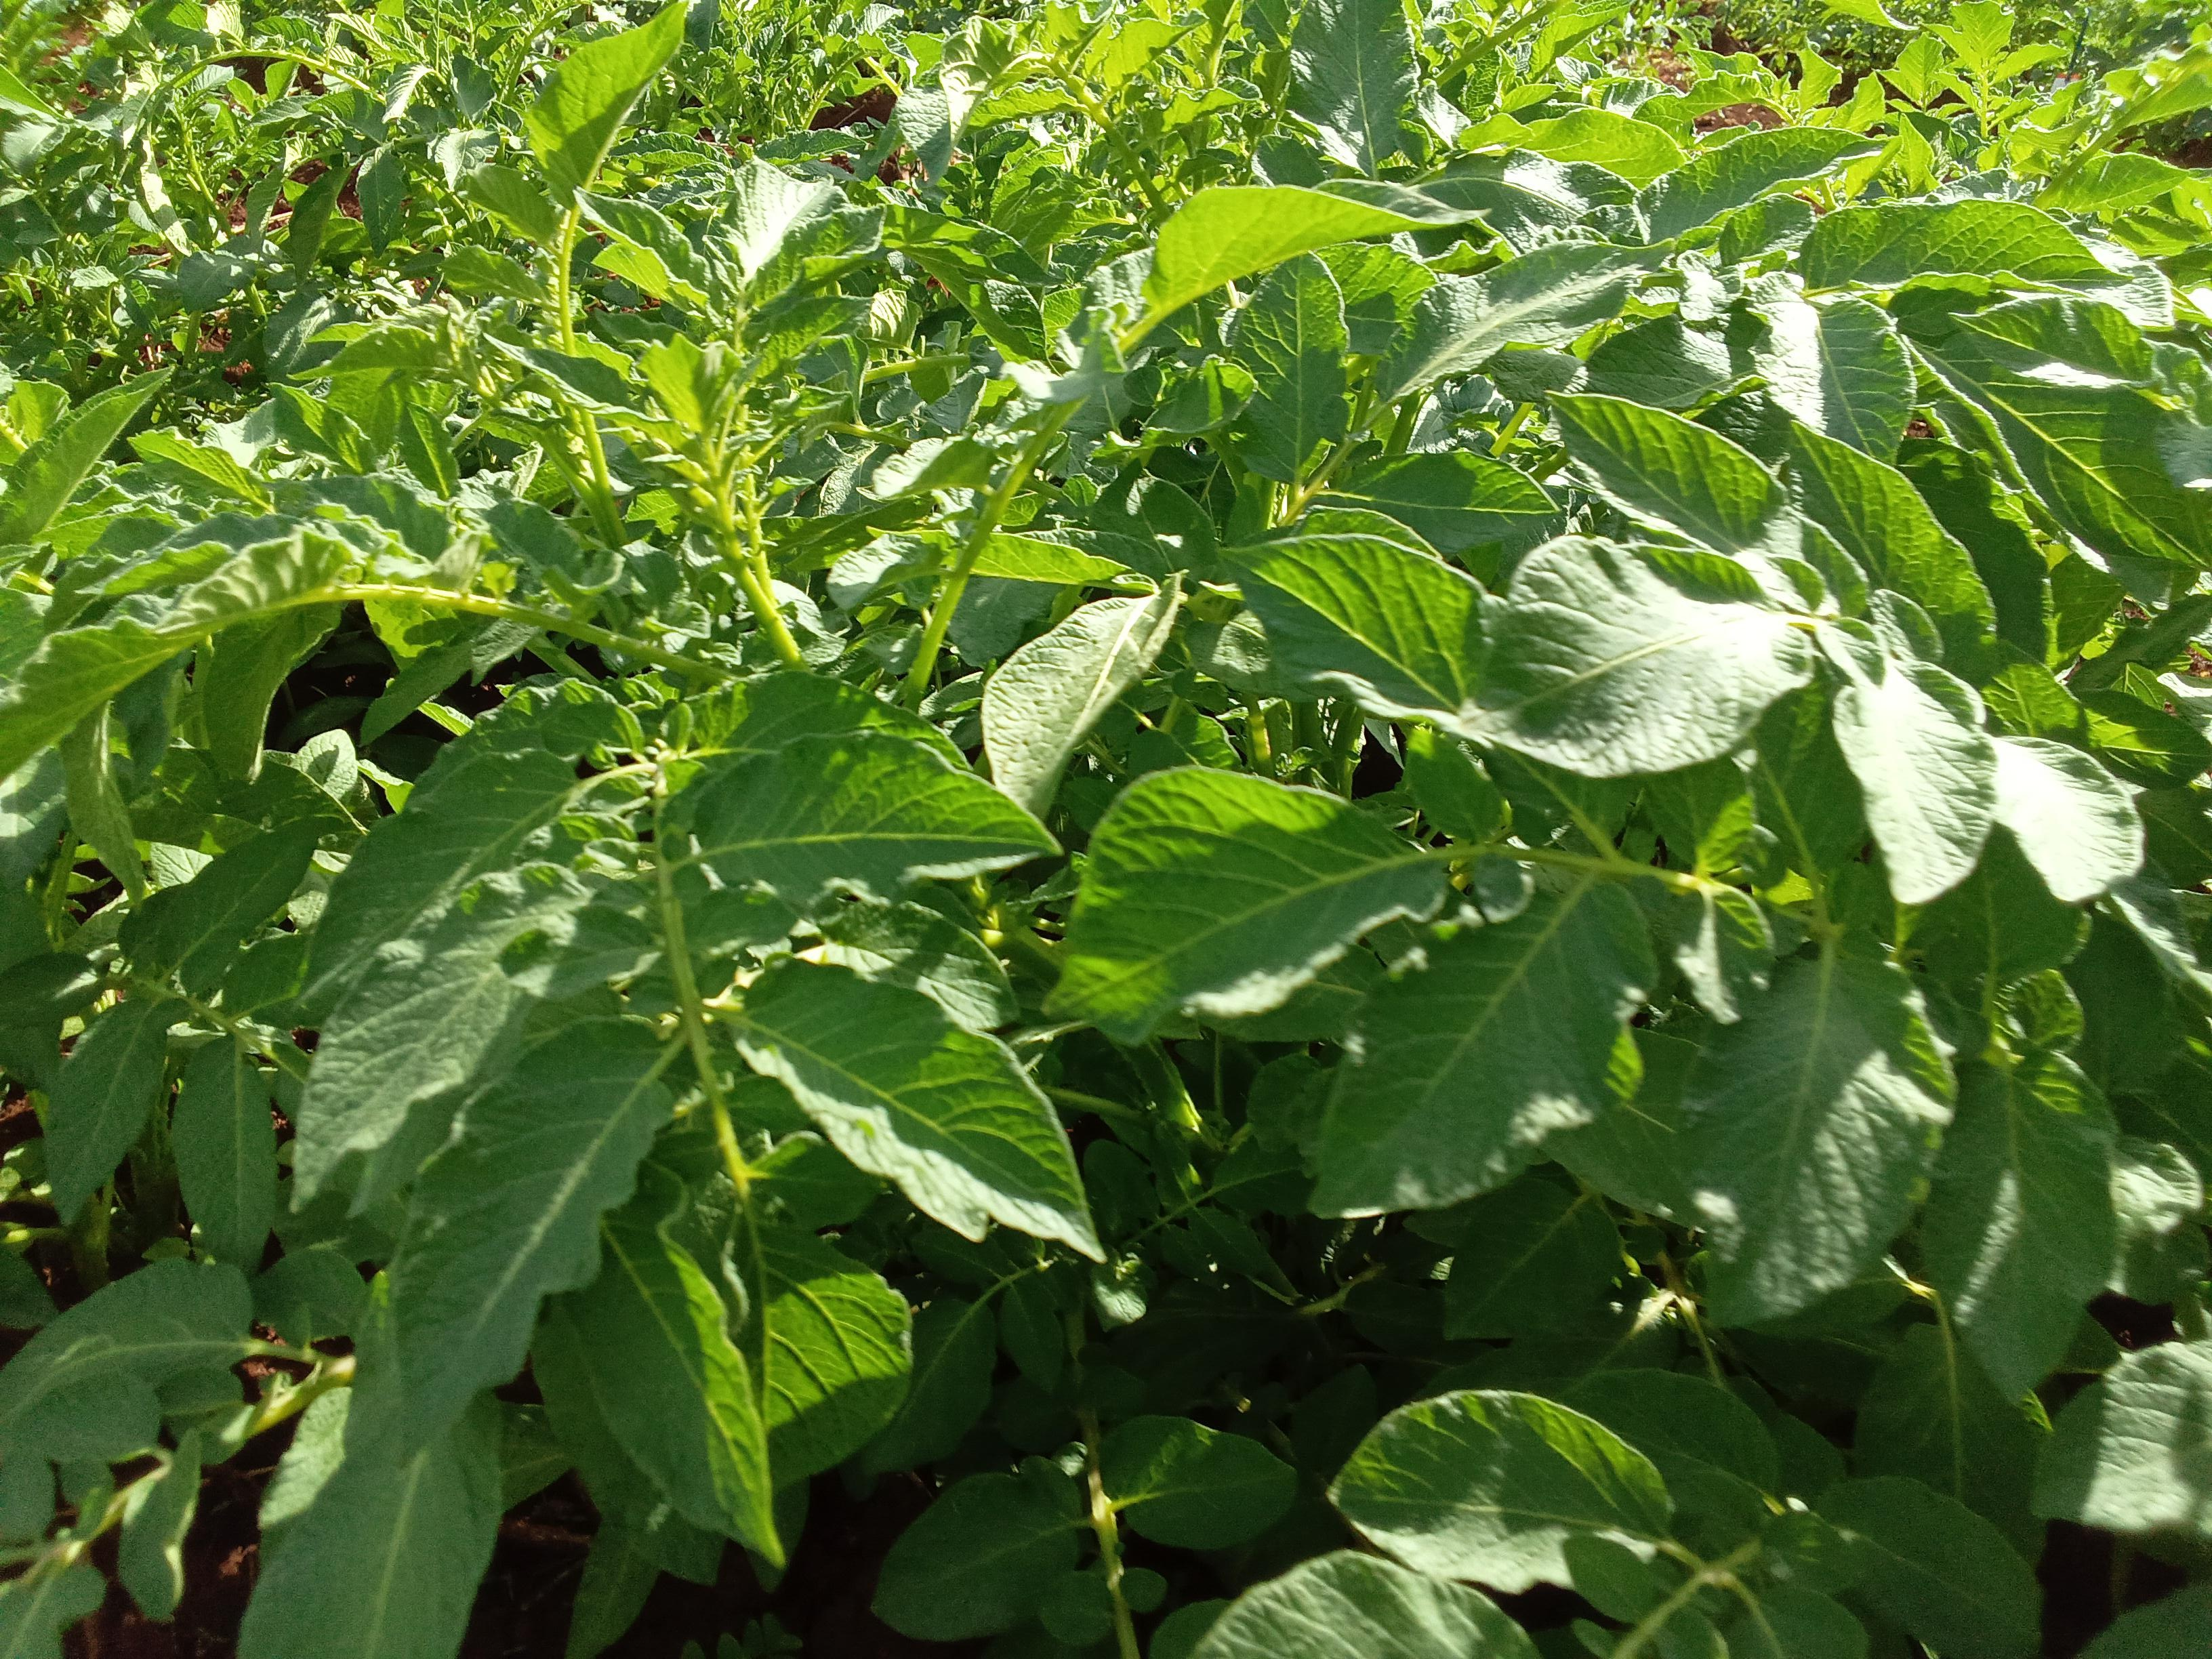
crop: potato
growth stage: vegetative
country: Kenya
